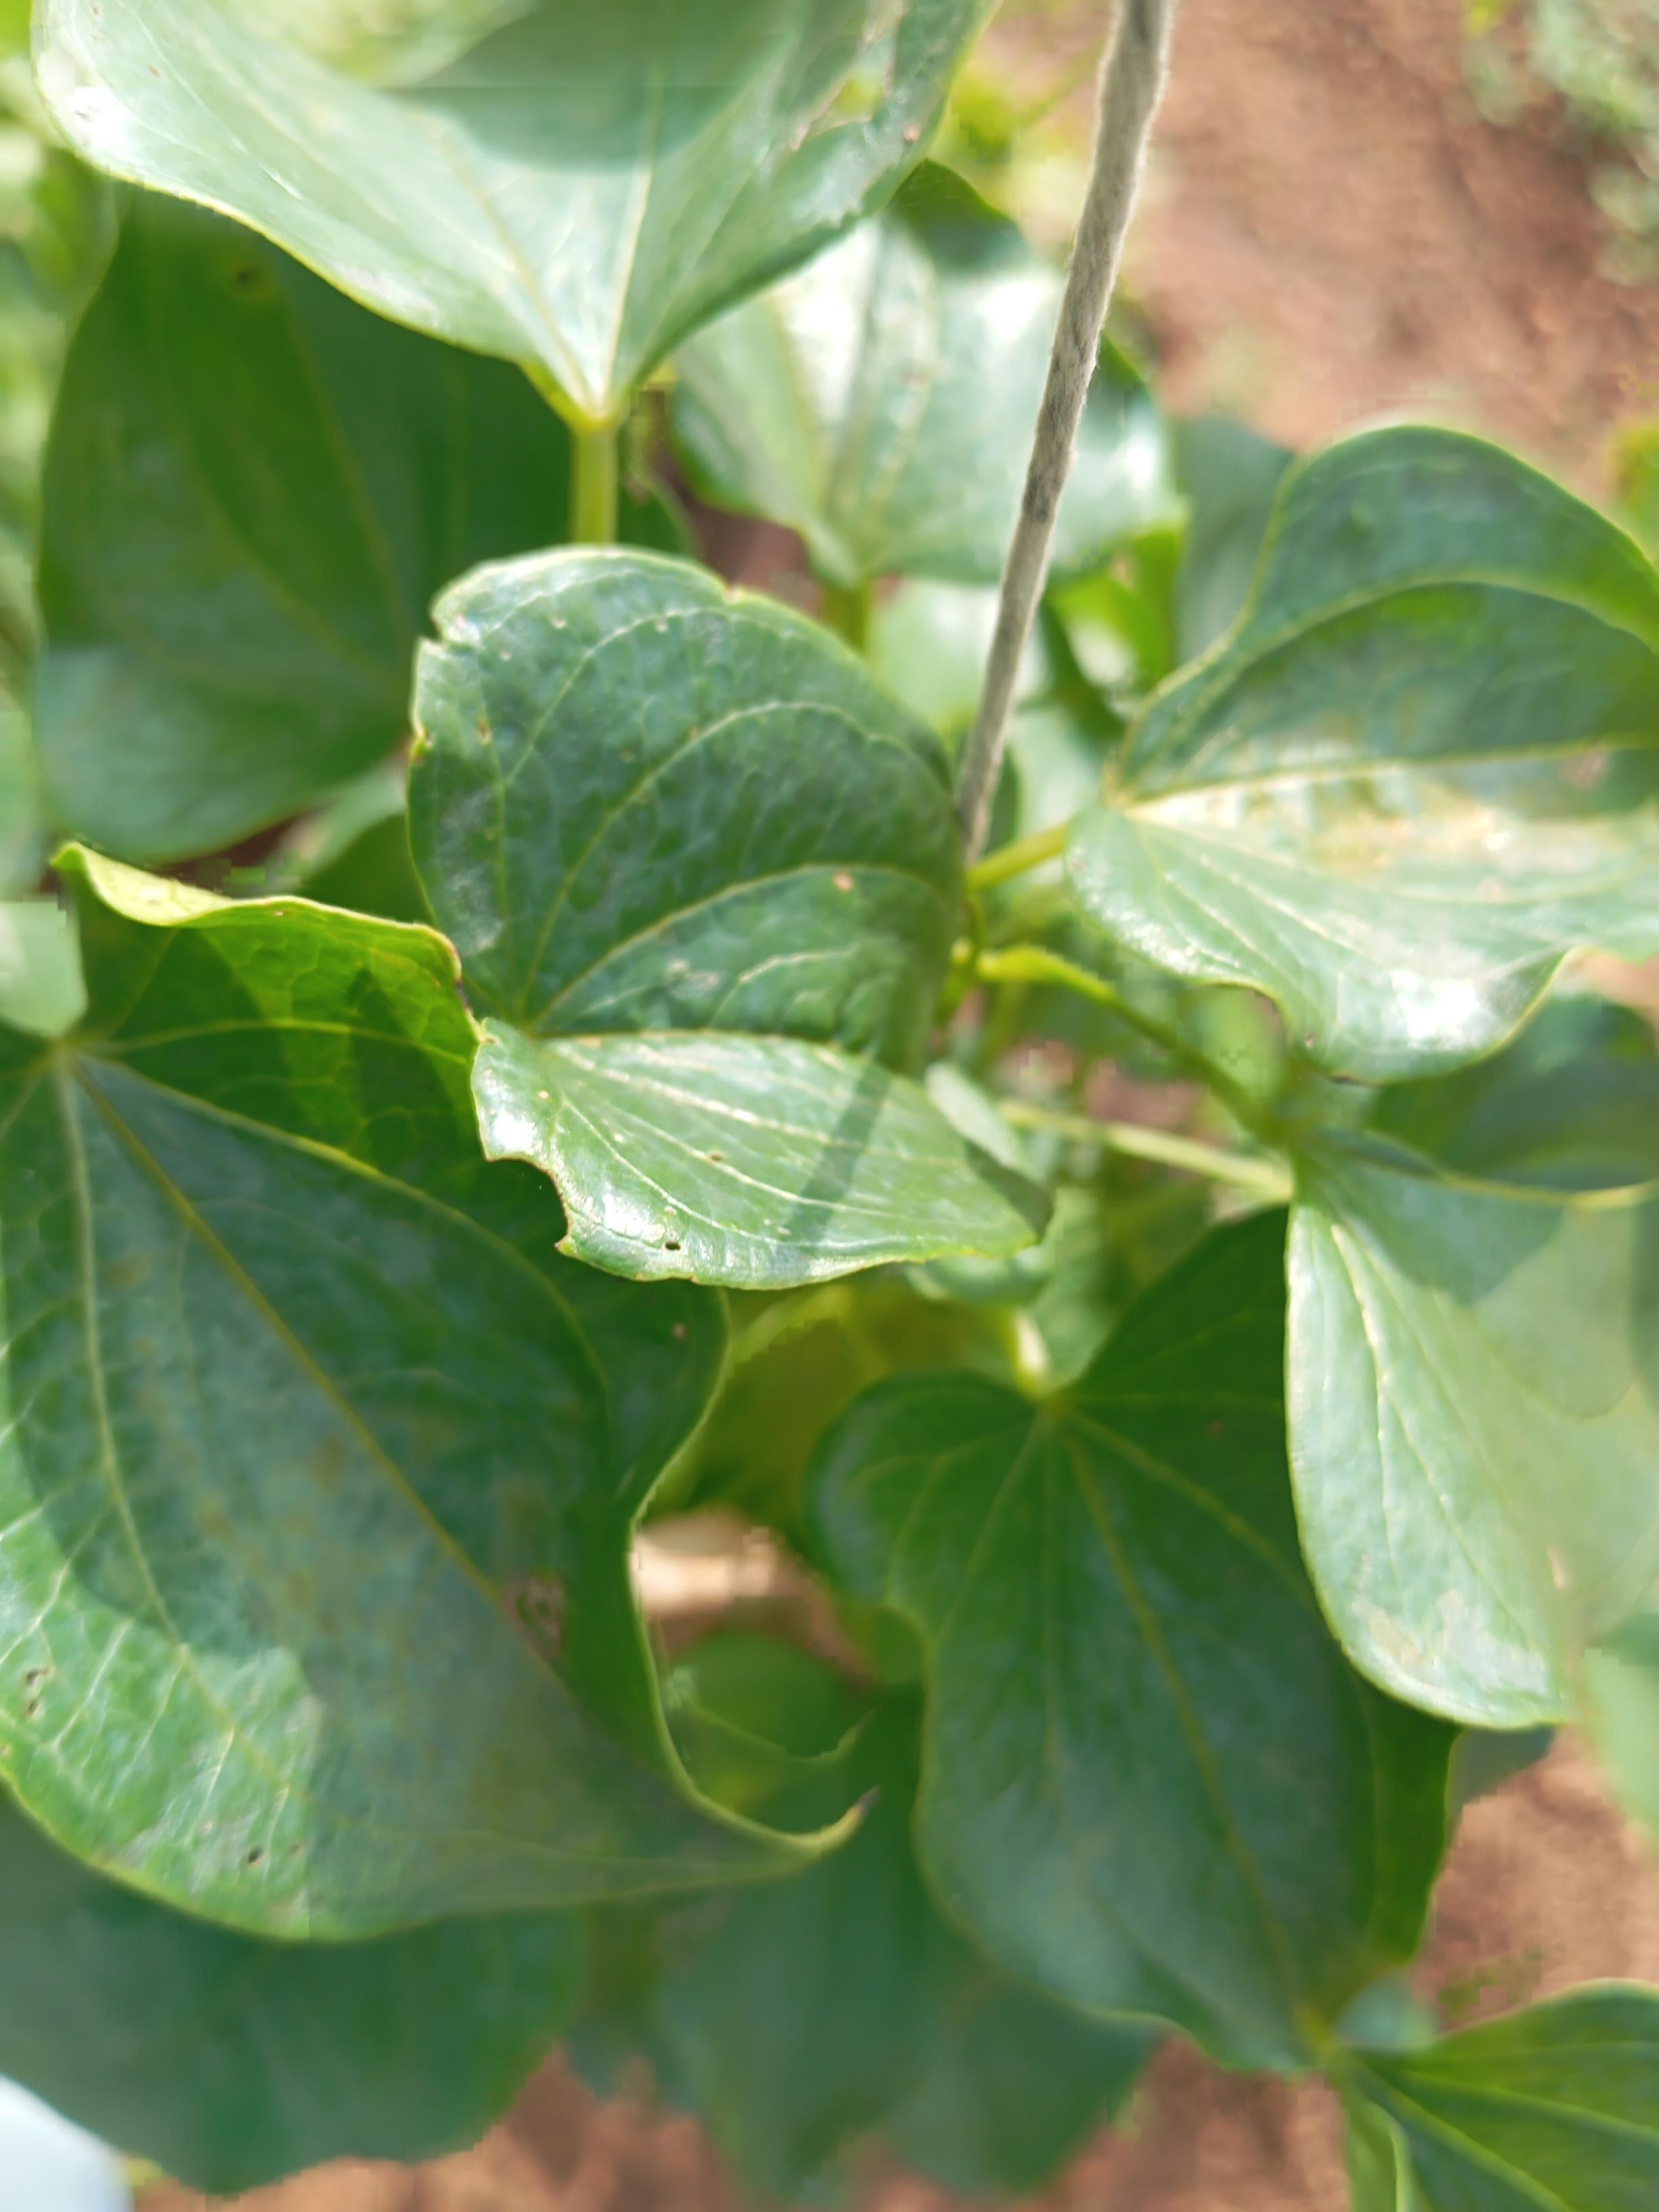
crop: yam
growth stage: maturity
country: Nigeria
